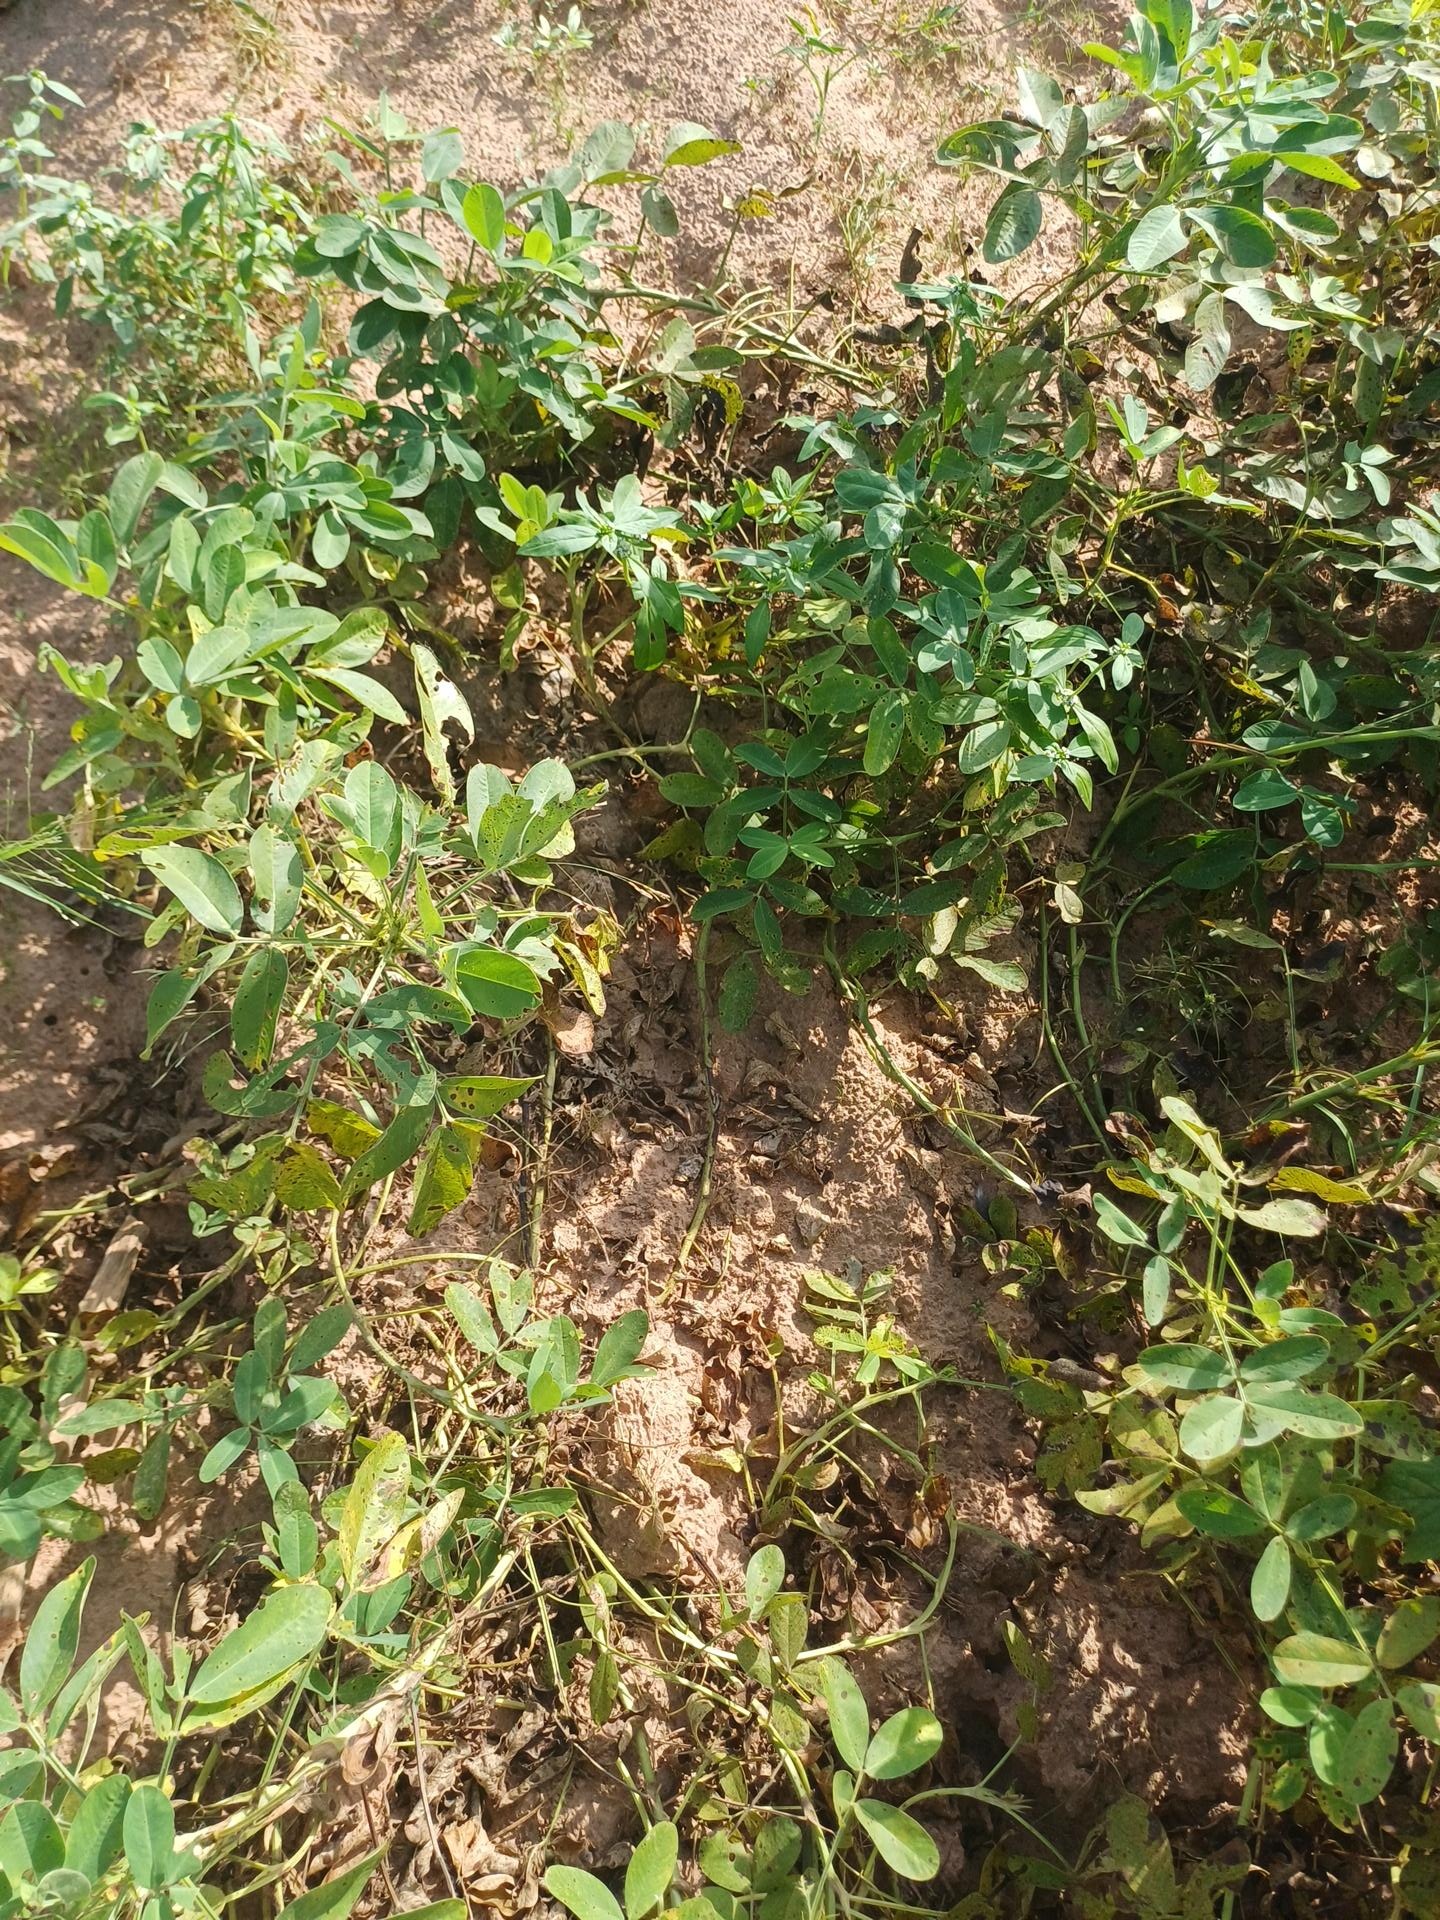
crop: groundnut
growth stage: flowering
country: Senegal
